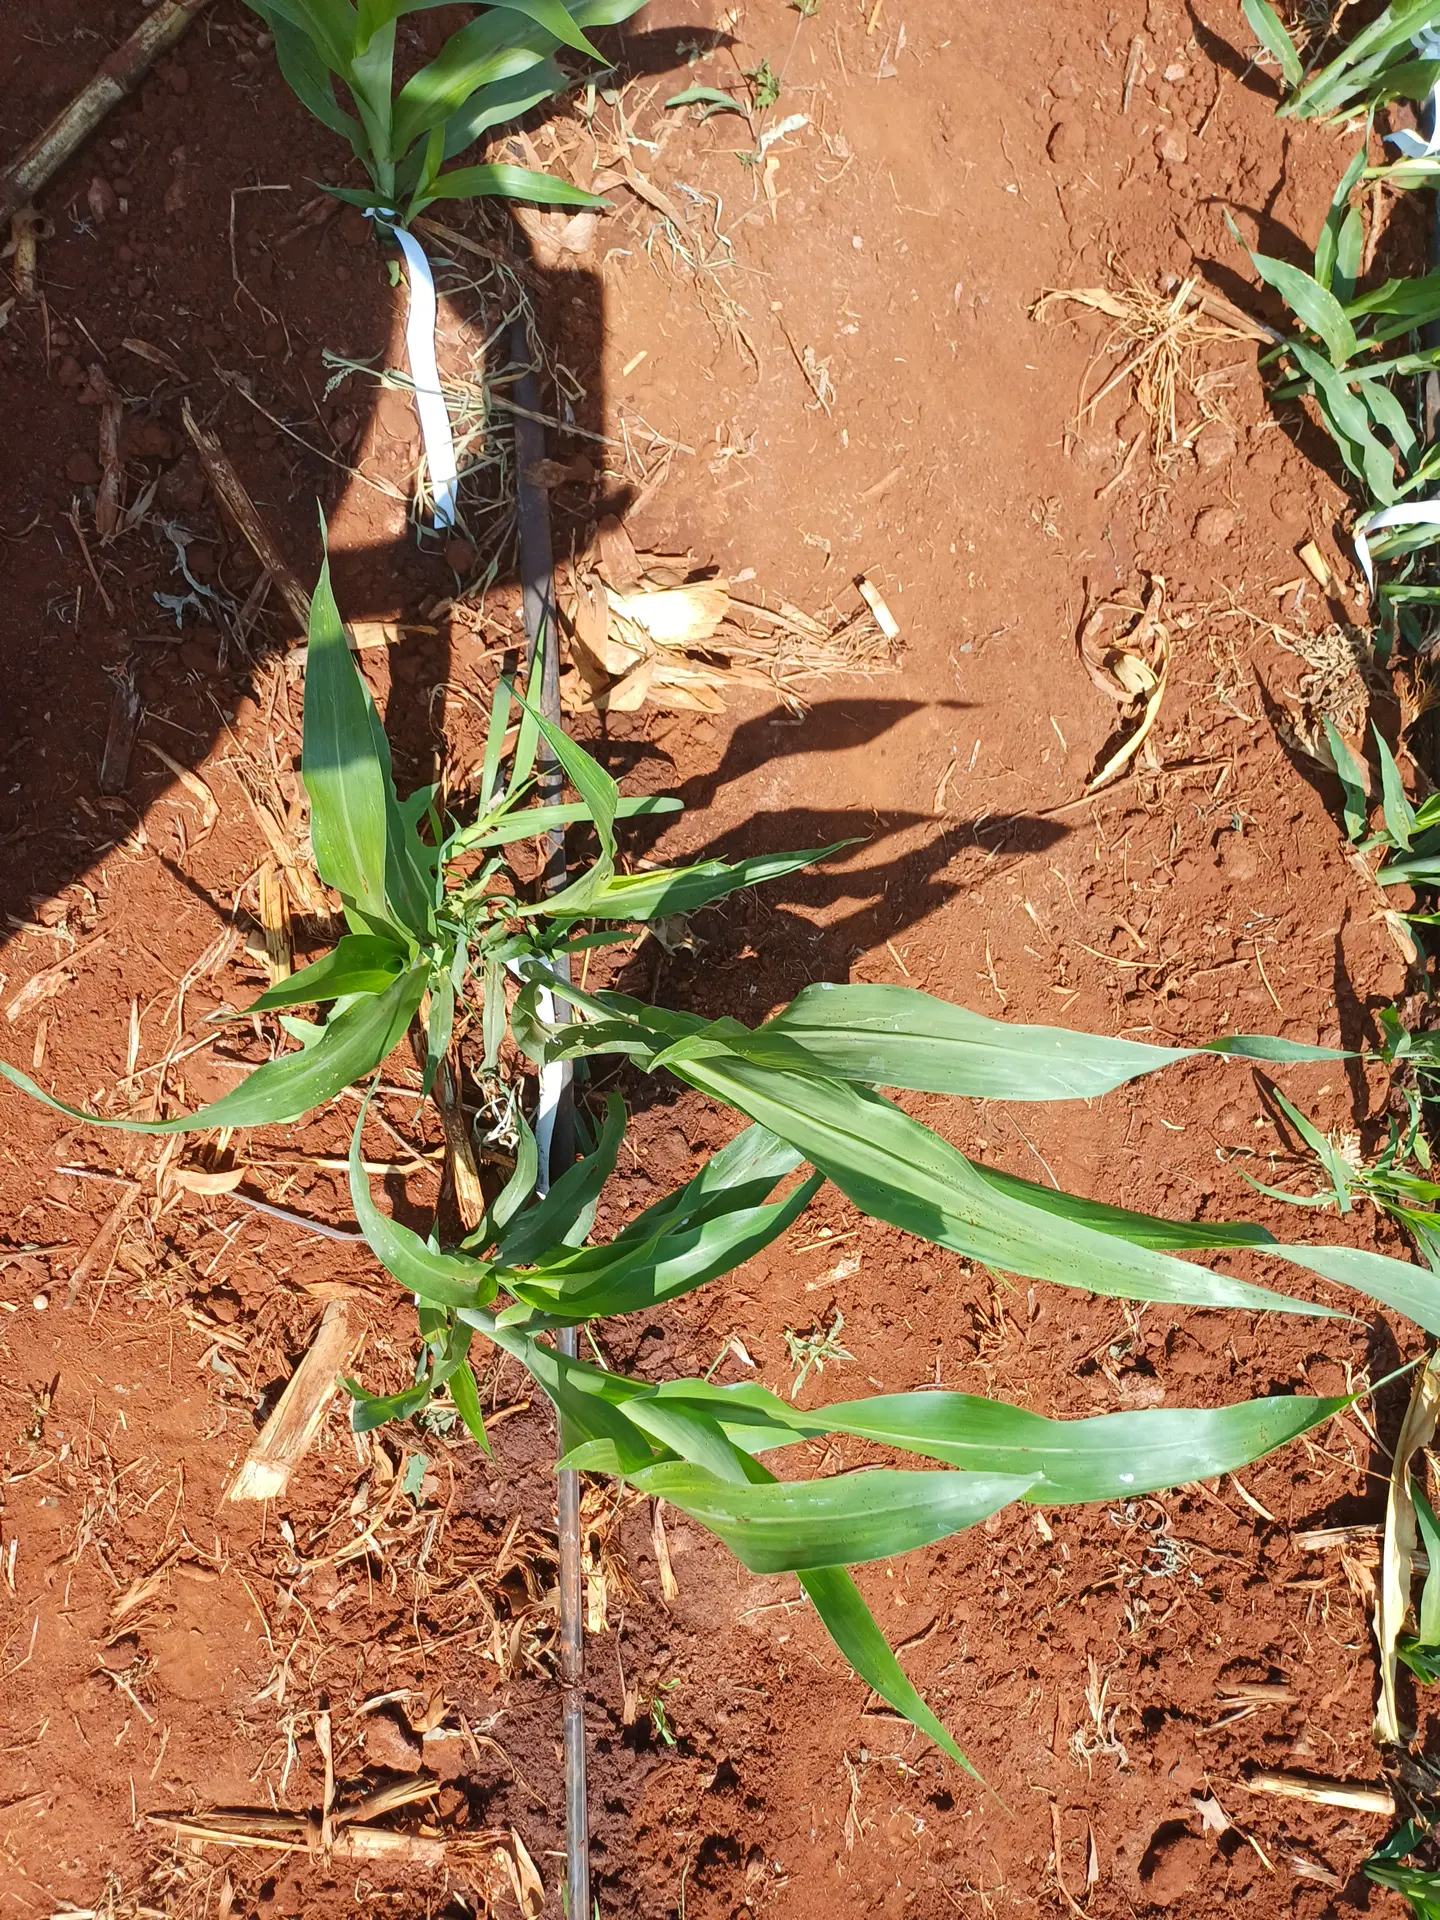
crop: sorghum
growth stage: vegetative
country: Kenya
